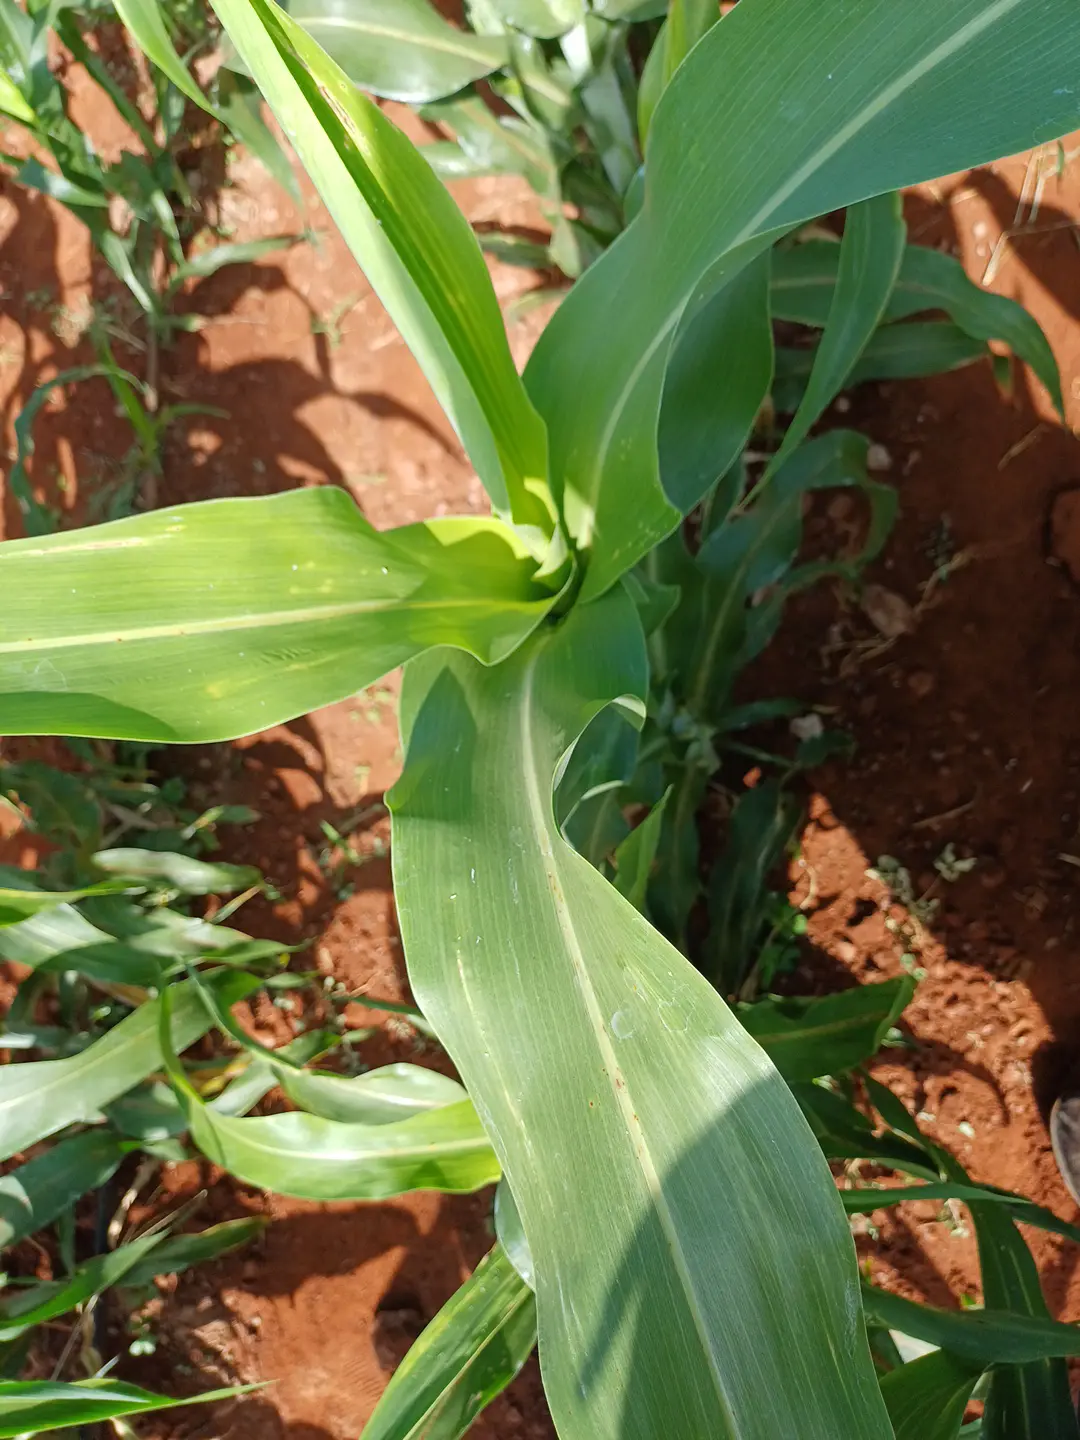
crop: sorghum
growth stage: vegetative
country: Kenya
